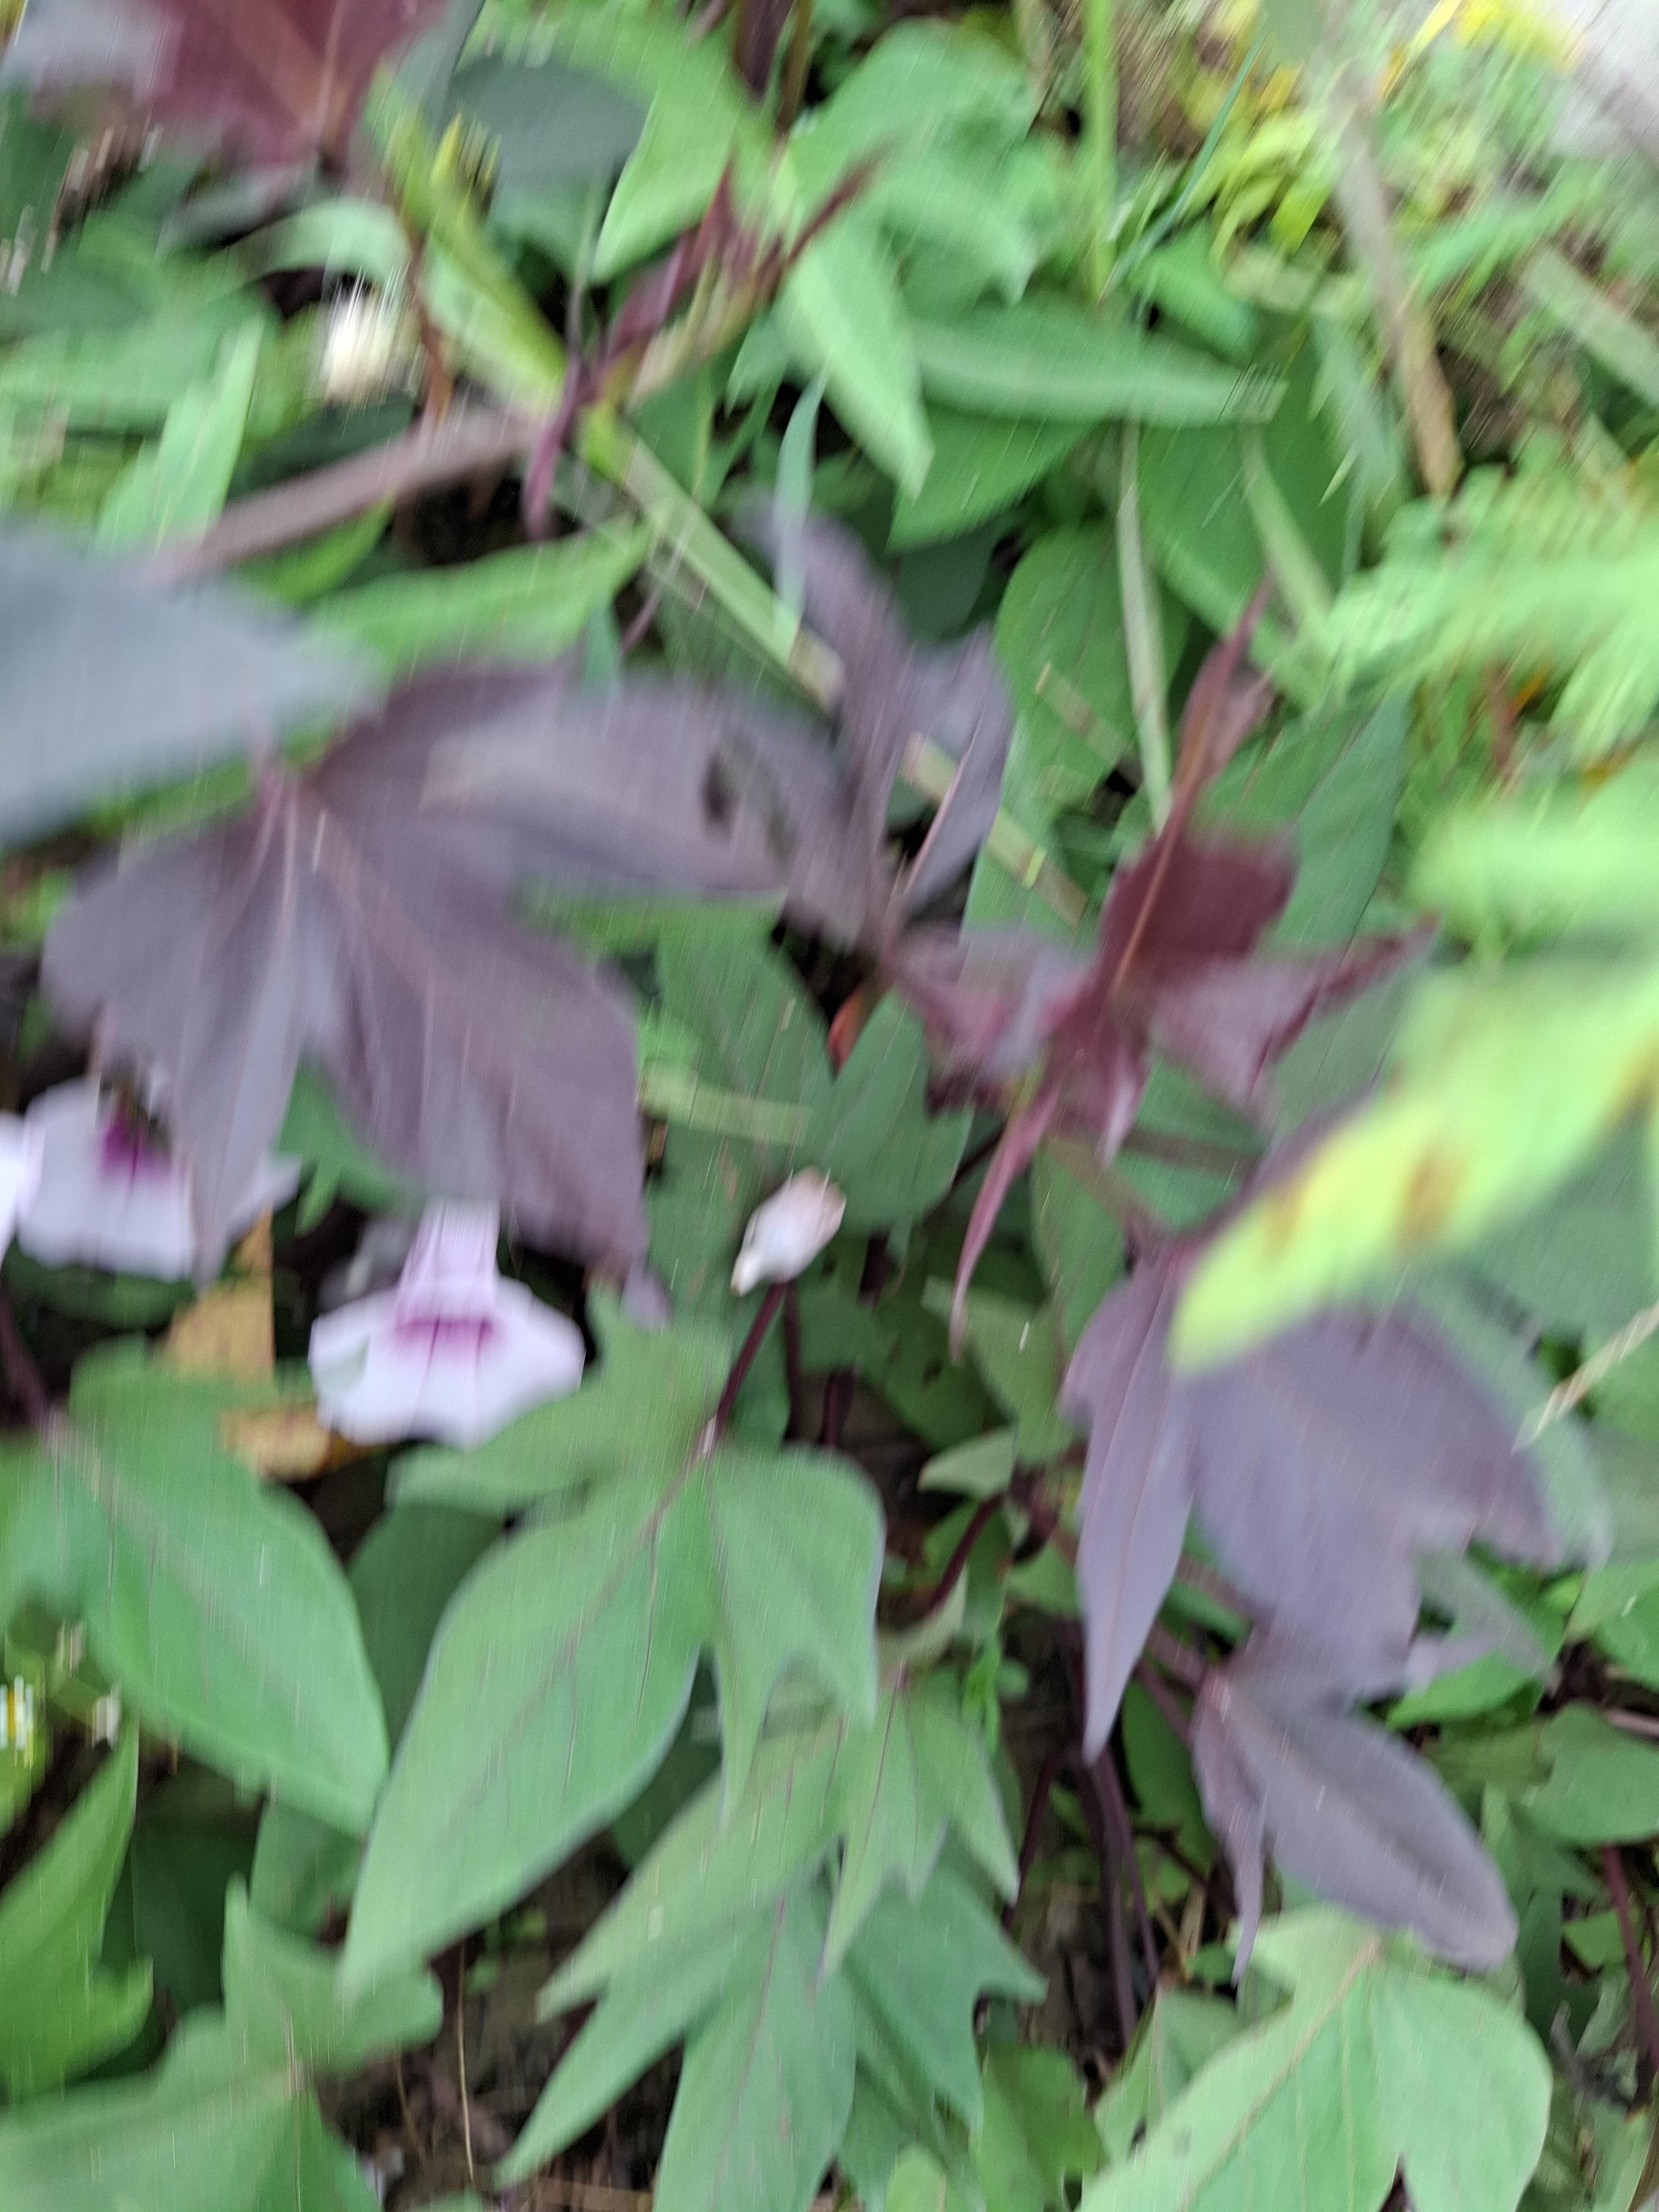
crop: sweet potato
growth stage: flowering
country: Tanzania
